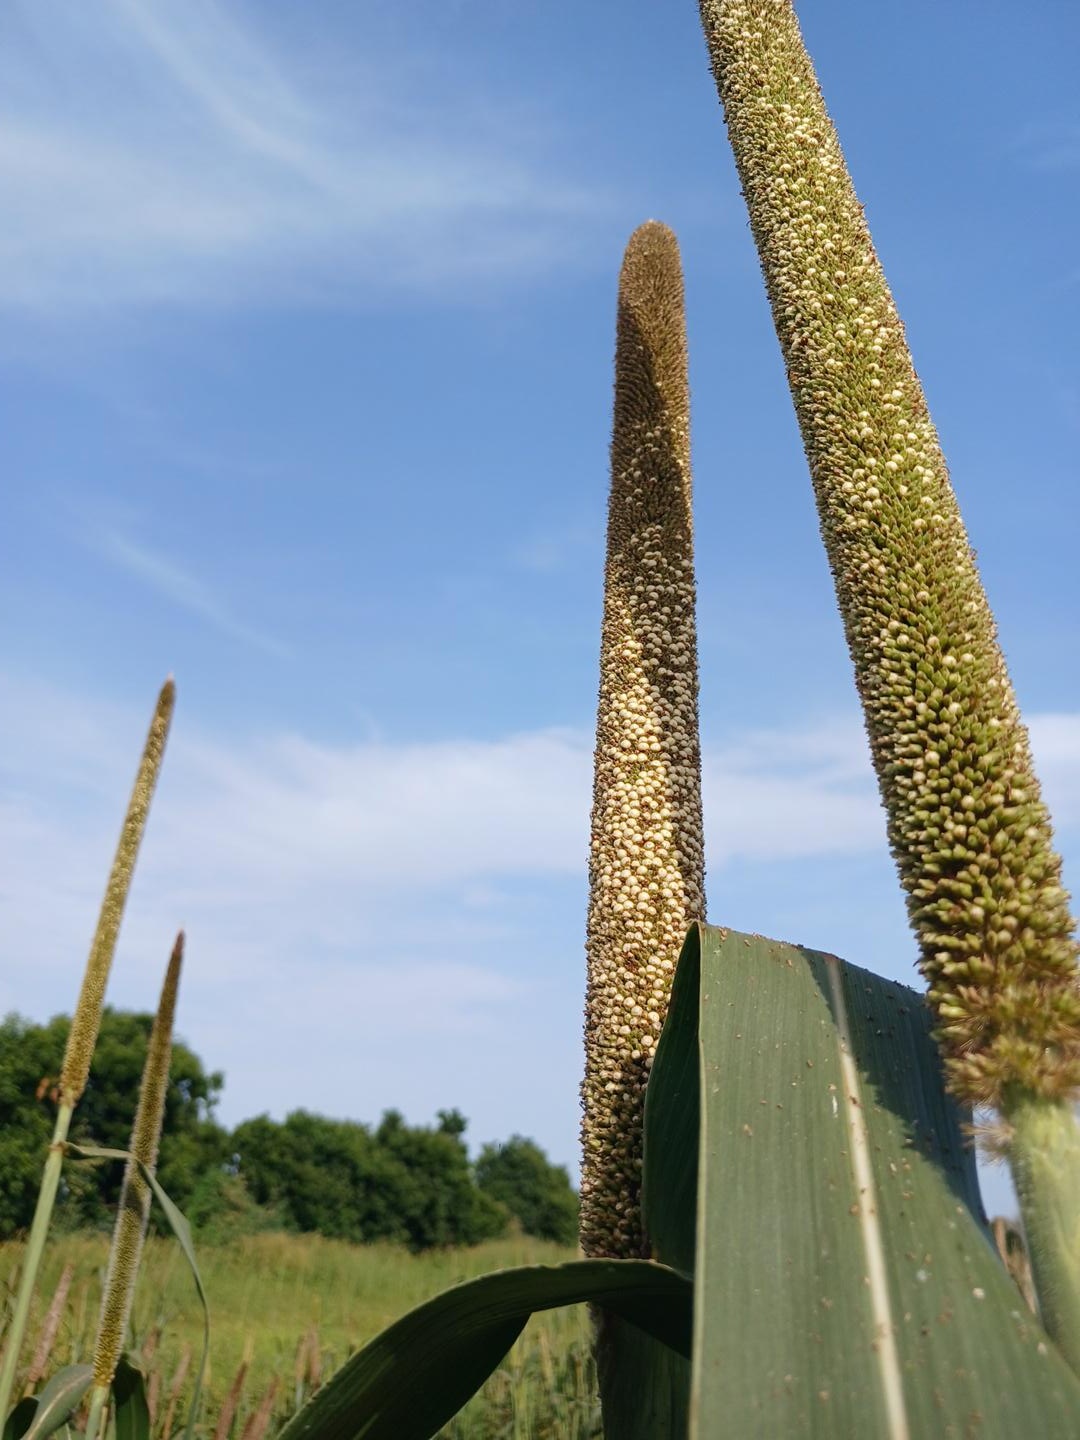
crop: pearl millet
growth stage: filling grain
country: Senegal
